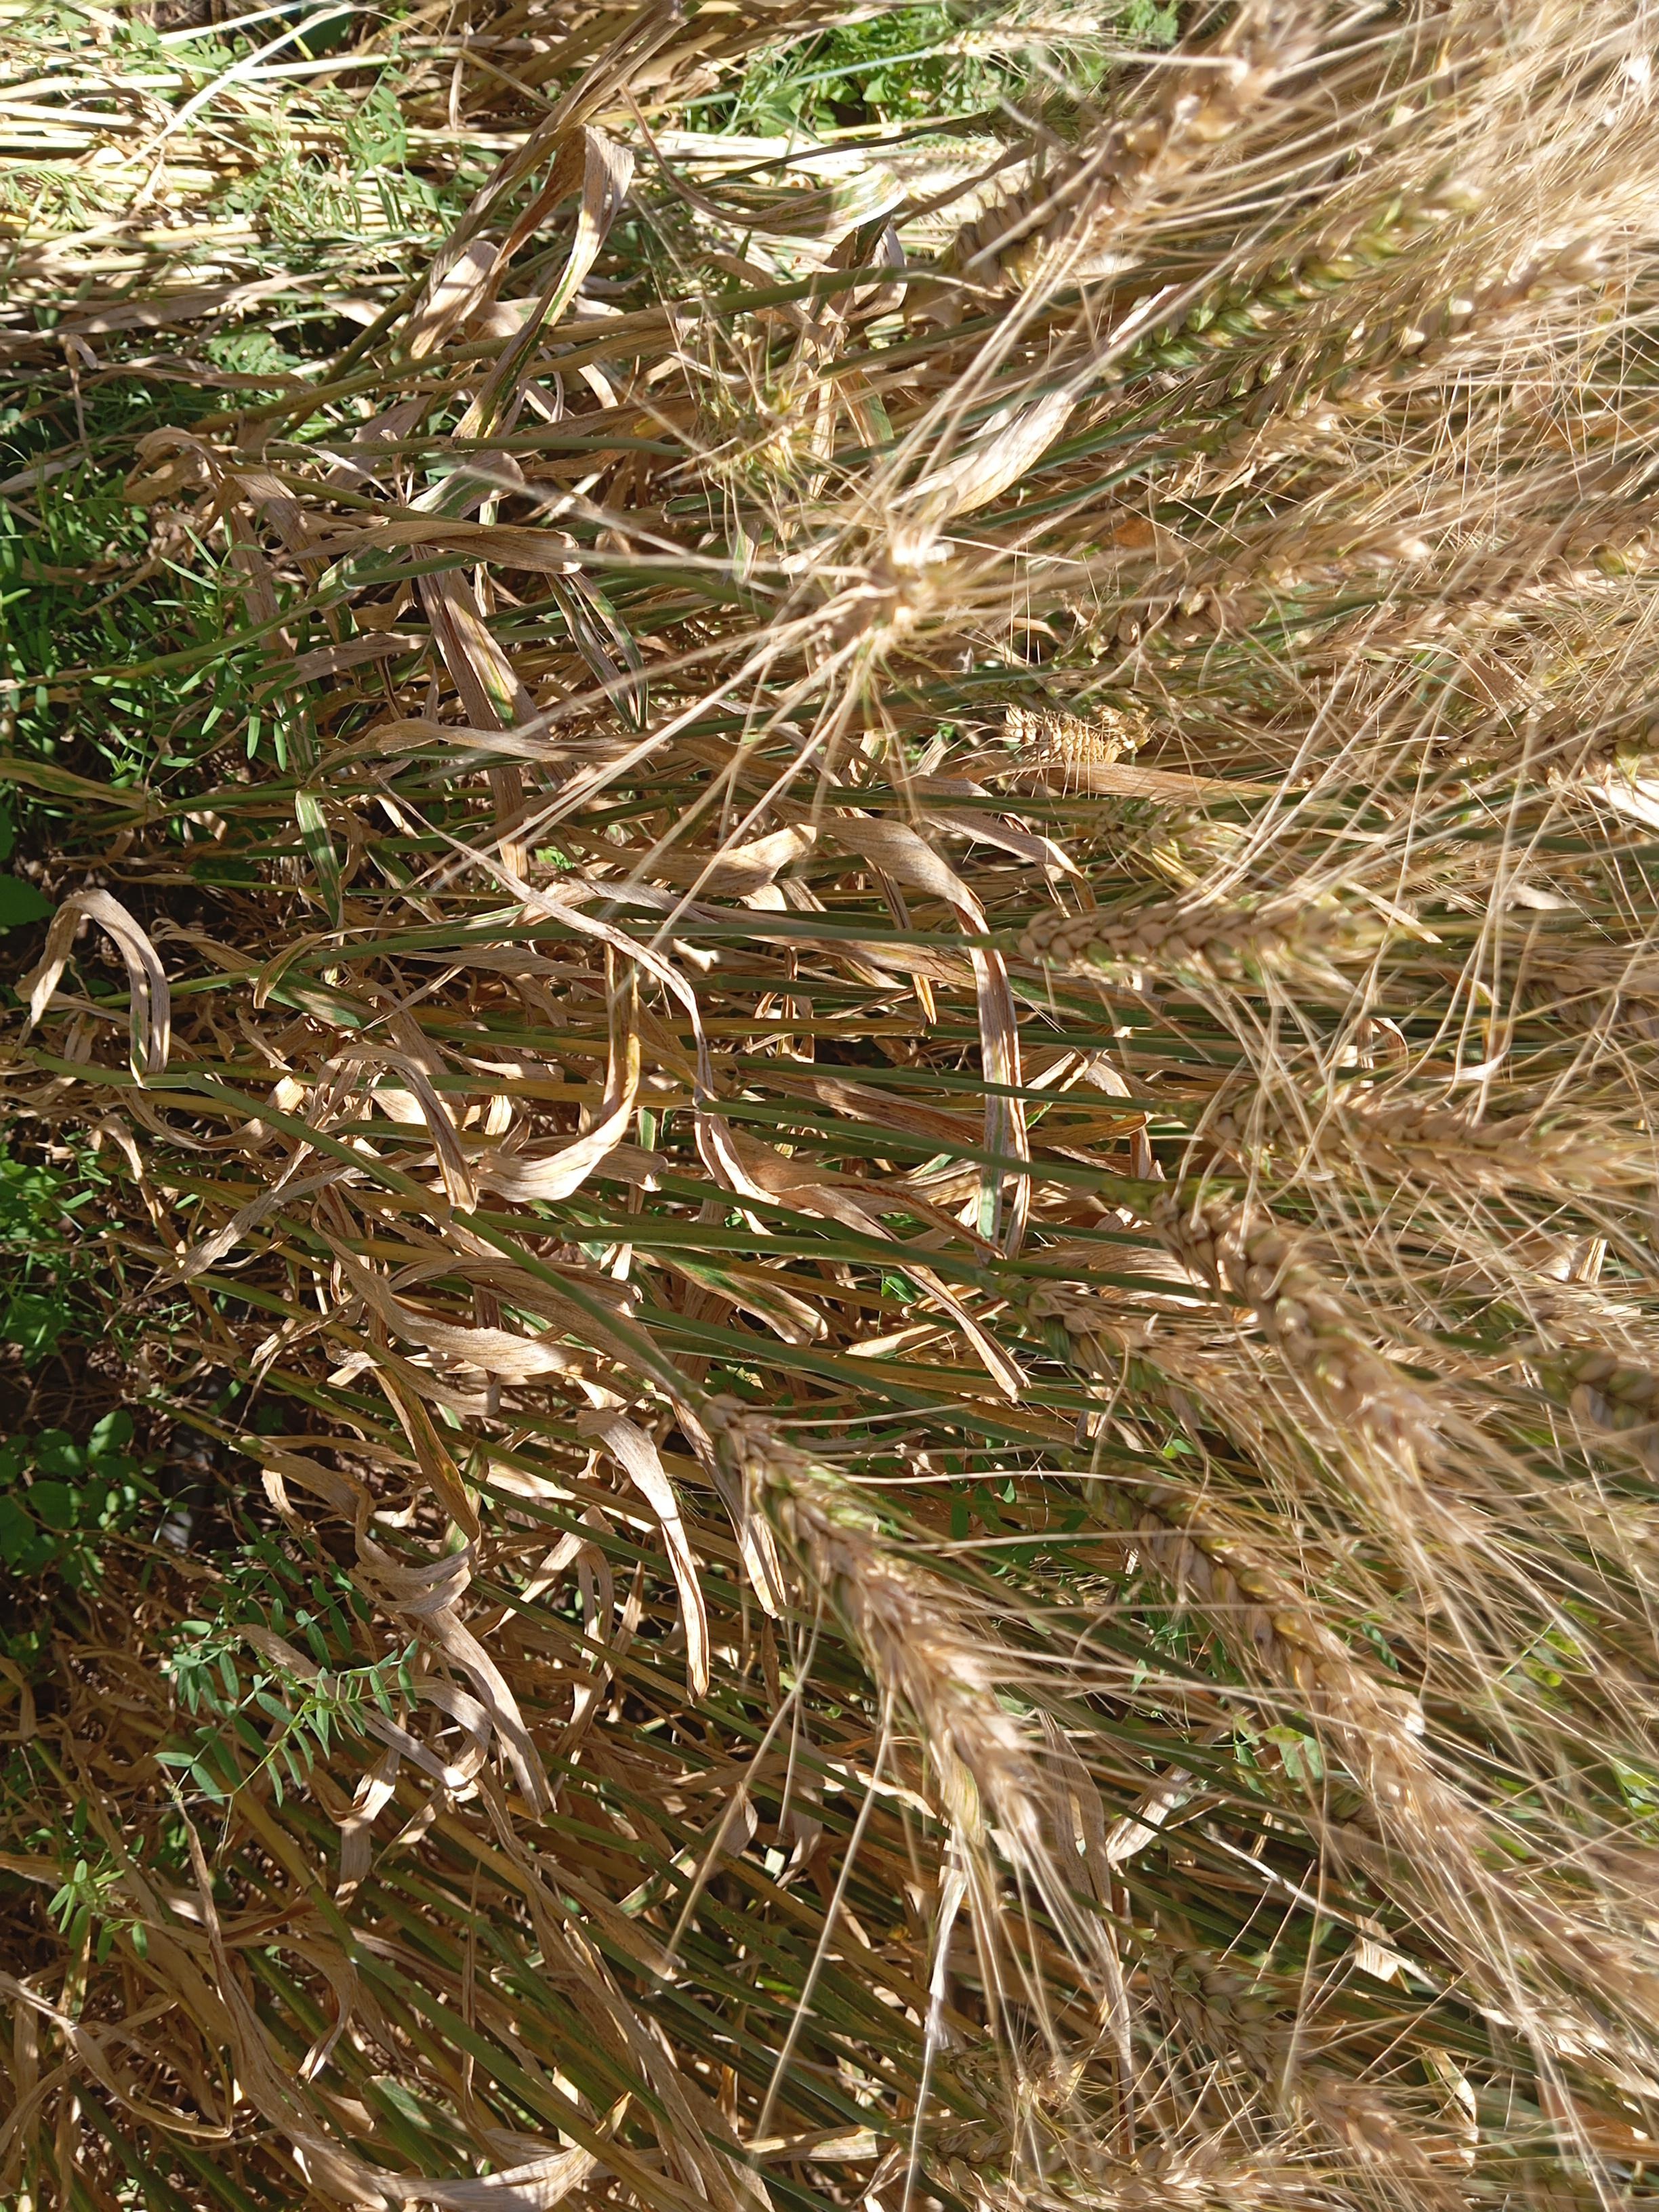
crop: wheat
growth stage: maturity
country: Kenya
